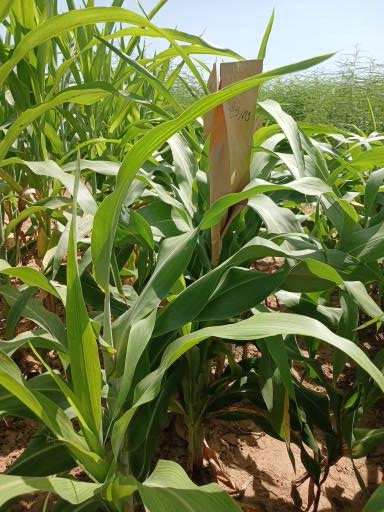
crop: sorghum
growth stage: vegetative
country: Senegal
